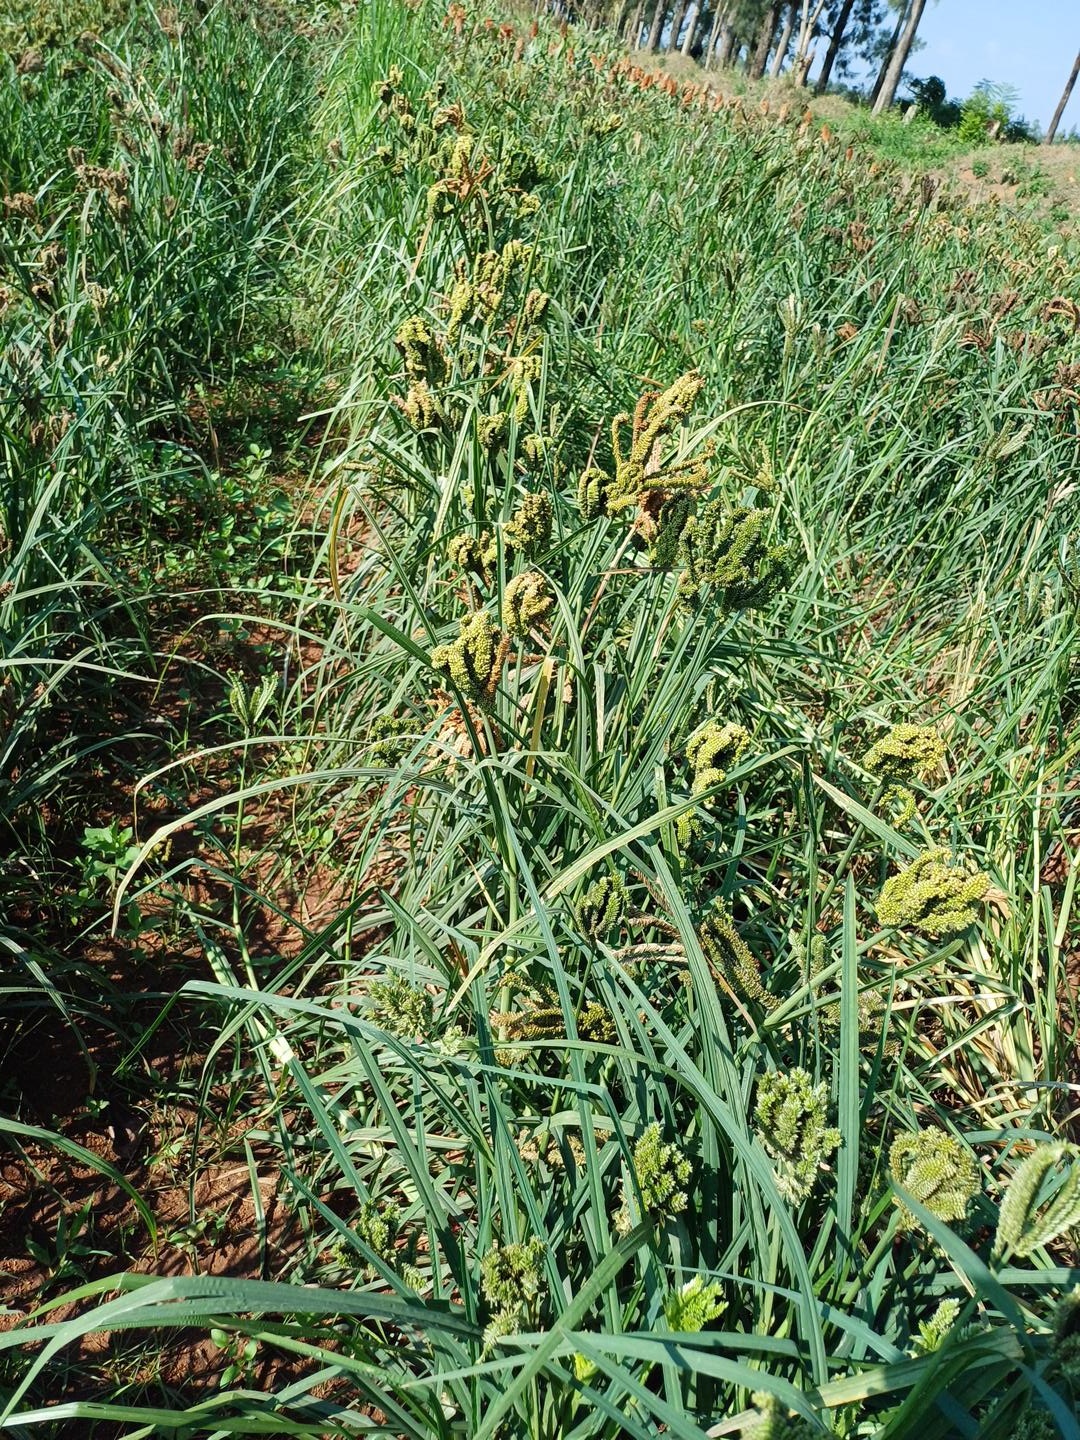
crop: finger millet
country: Kenya
